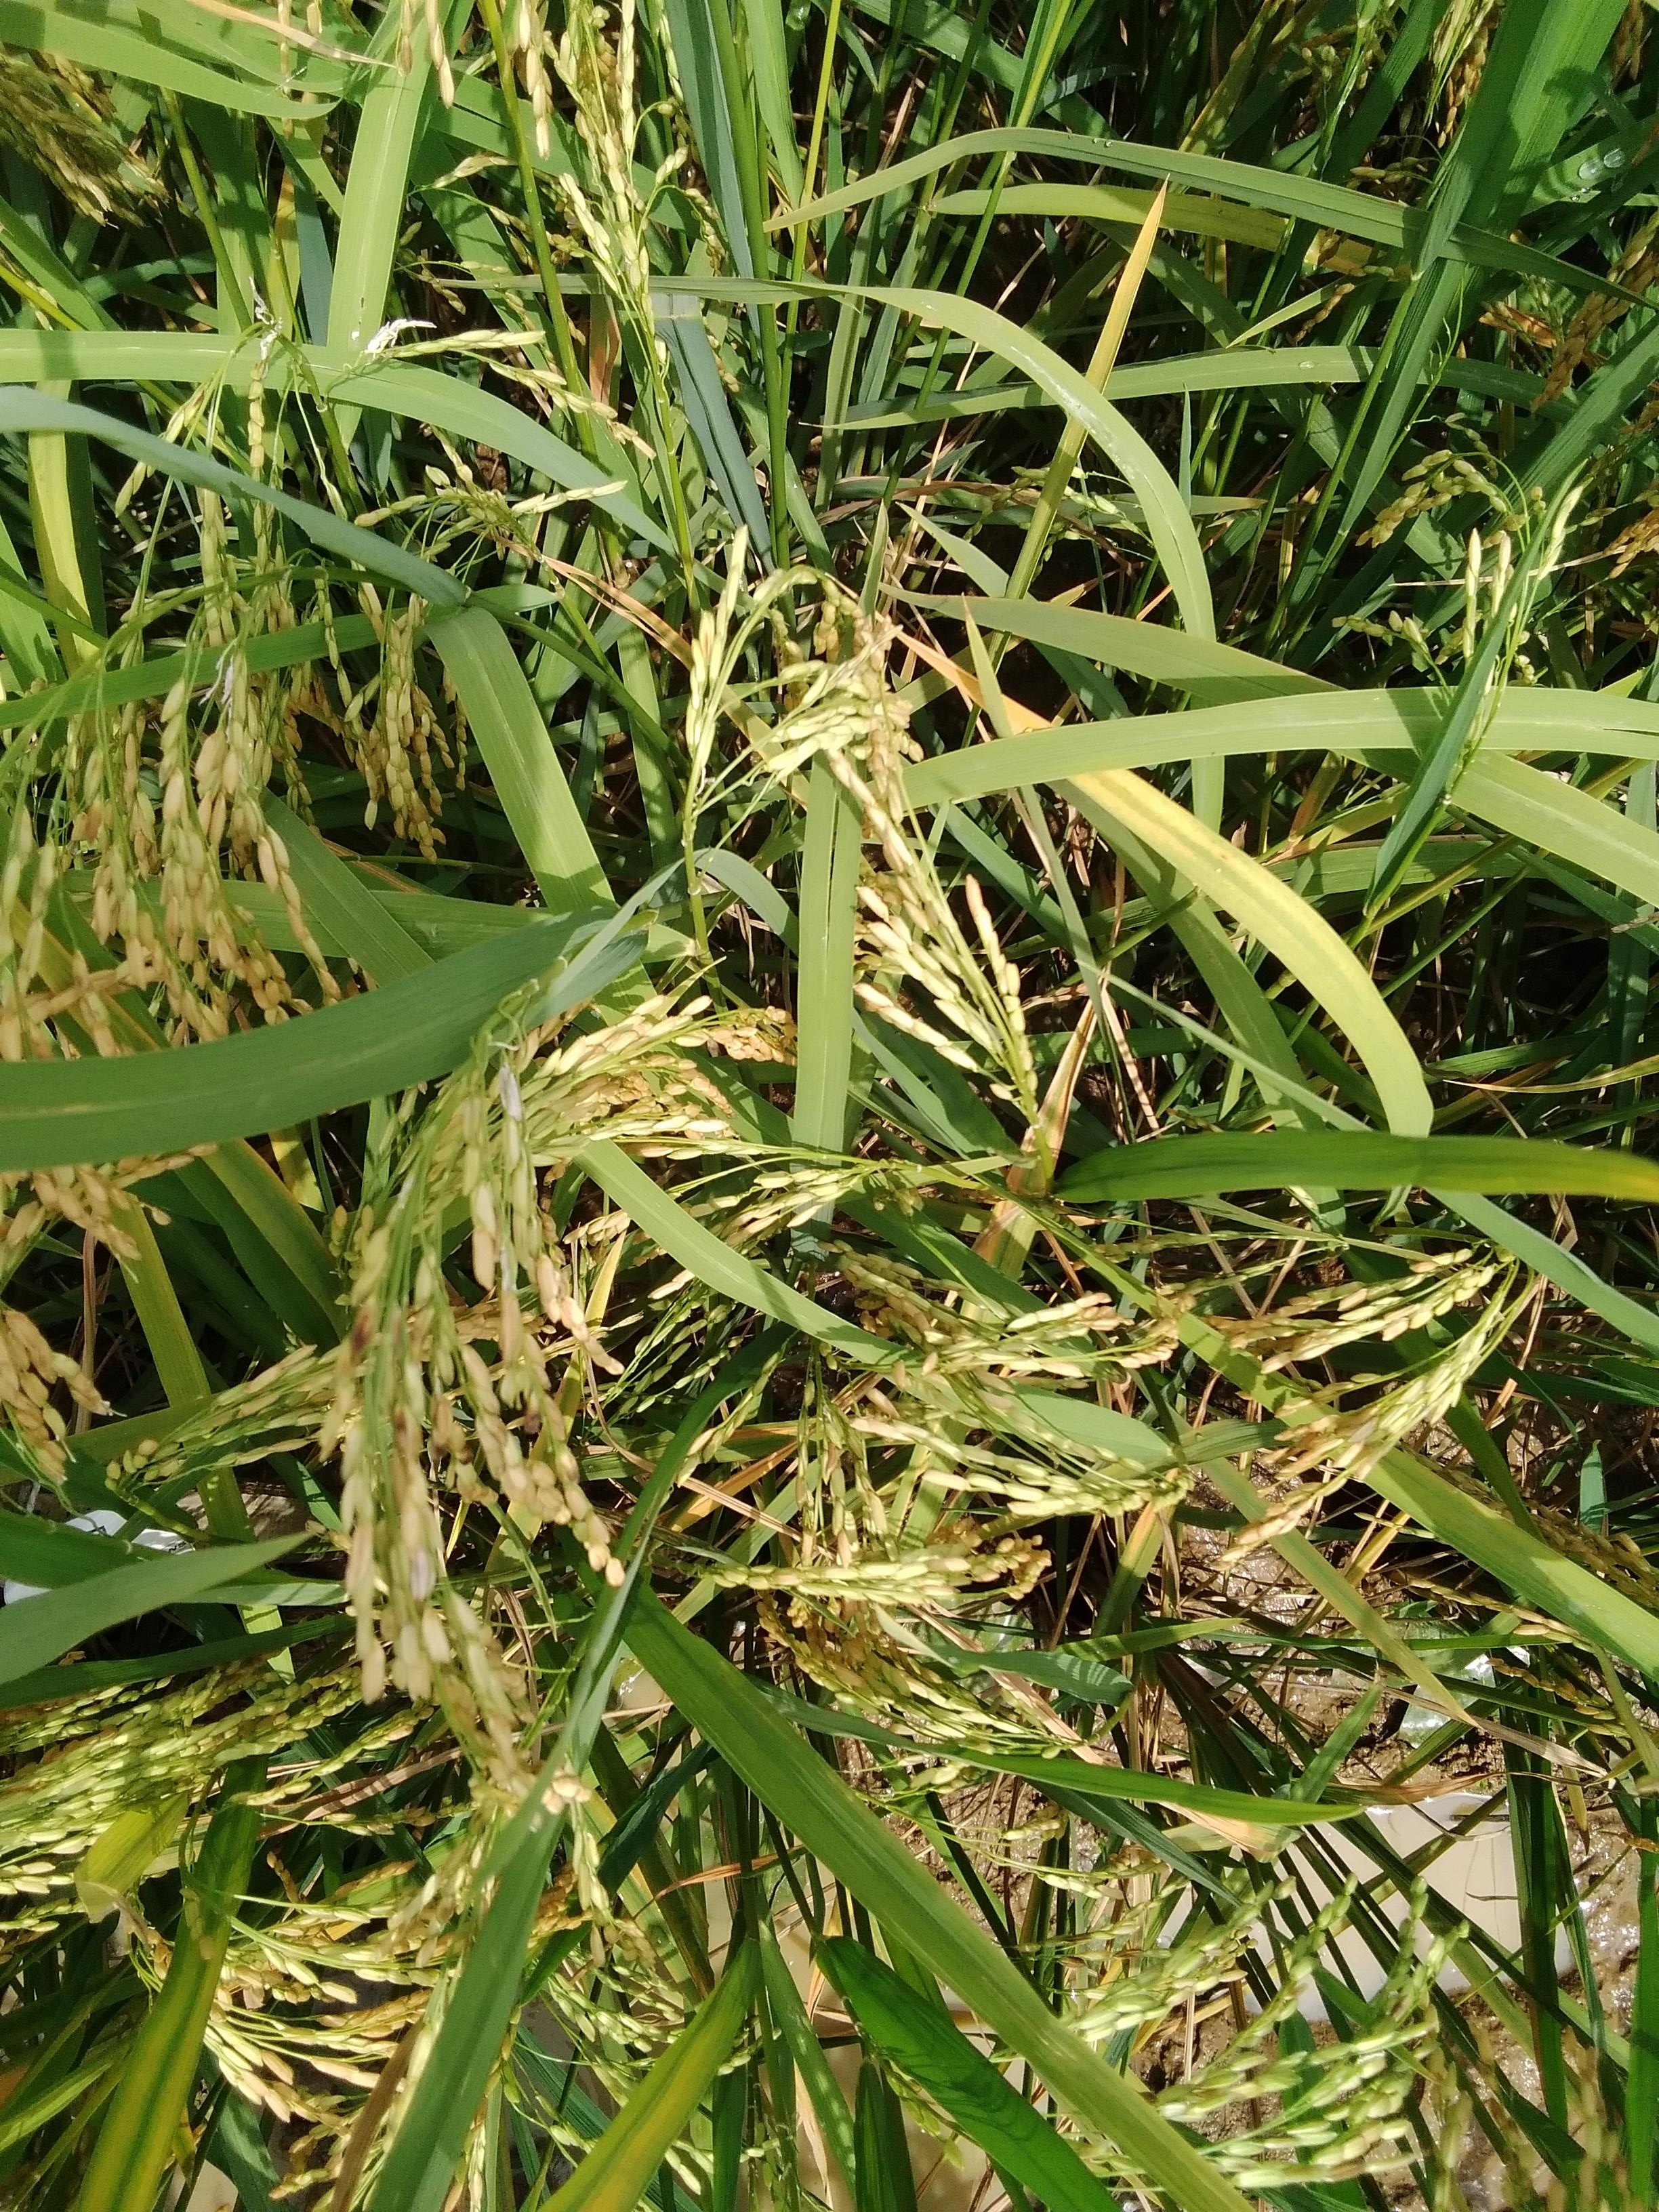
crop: rice
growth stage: ripening
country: Nigeria
